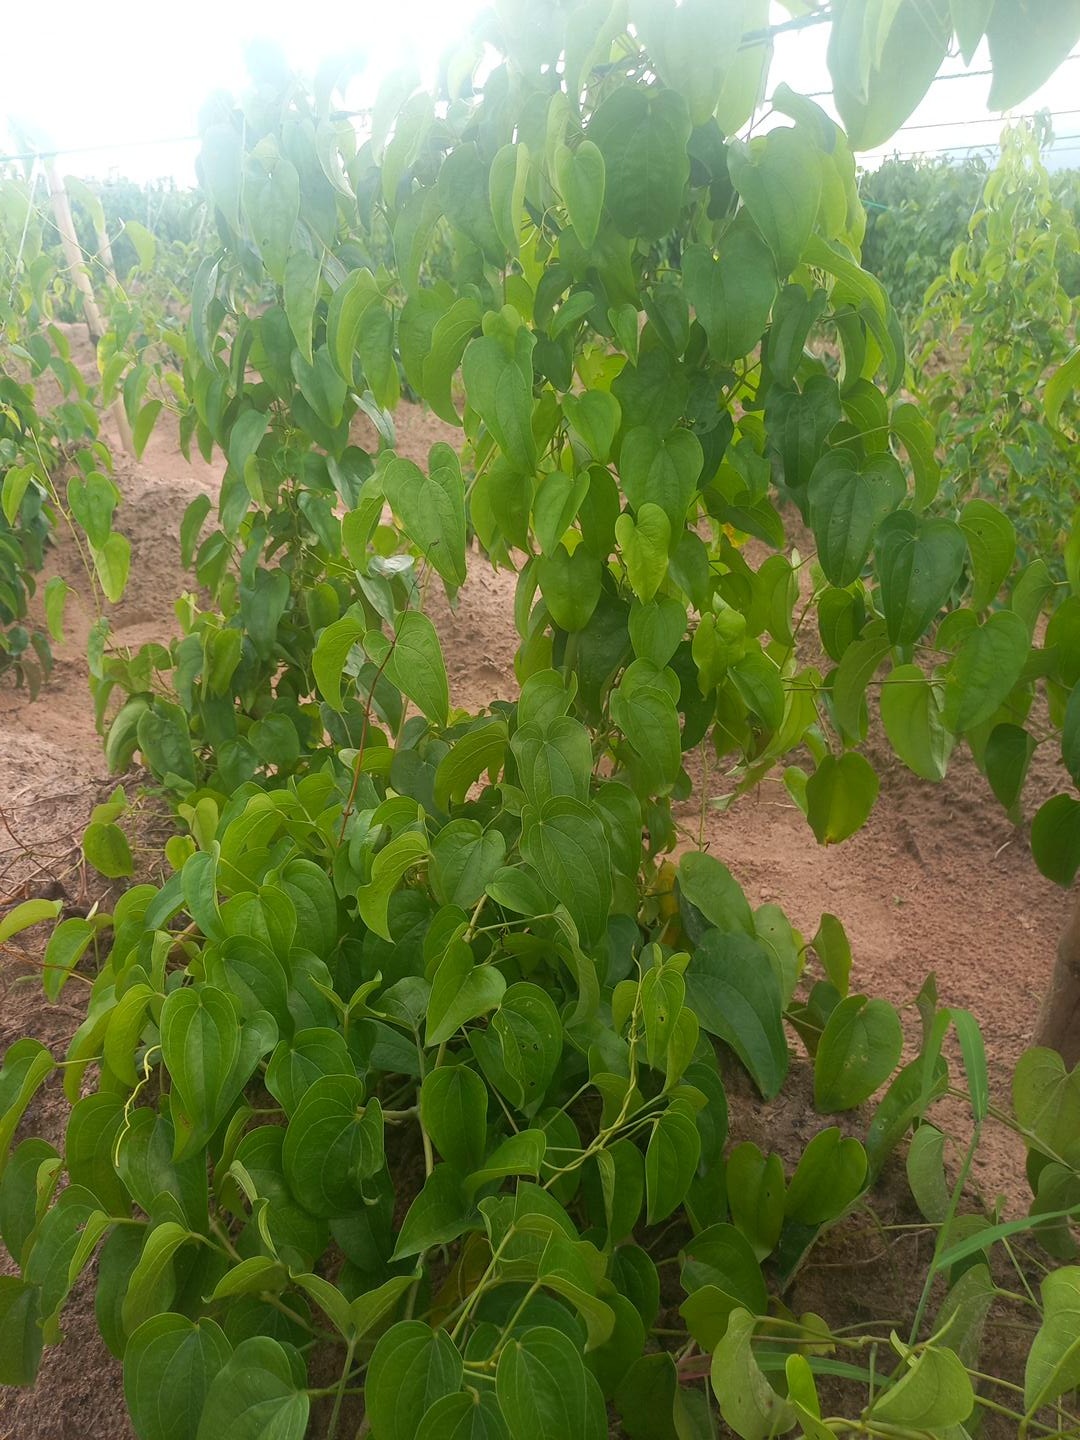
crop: yam
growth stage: vegetative
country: Nigeria
